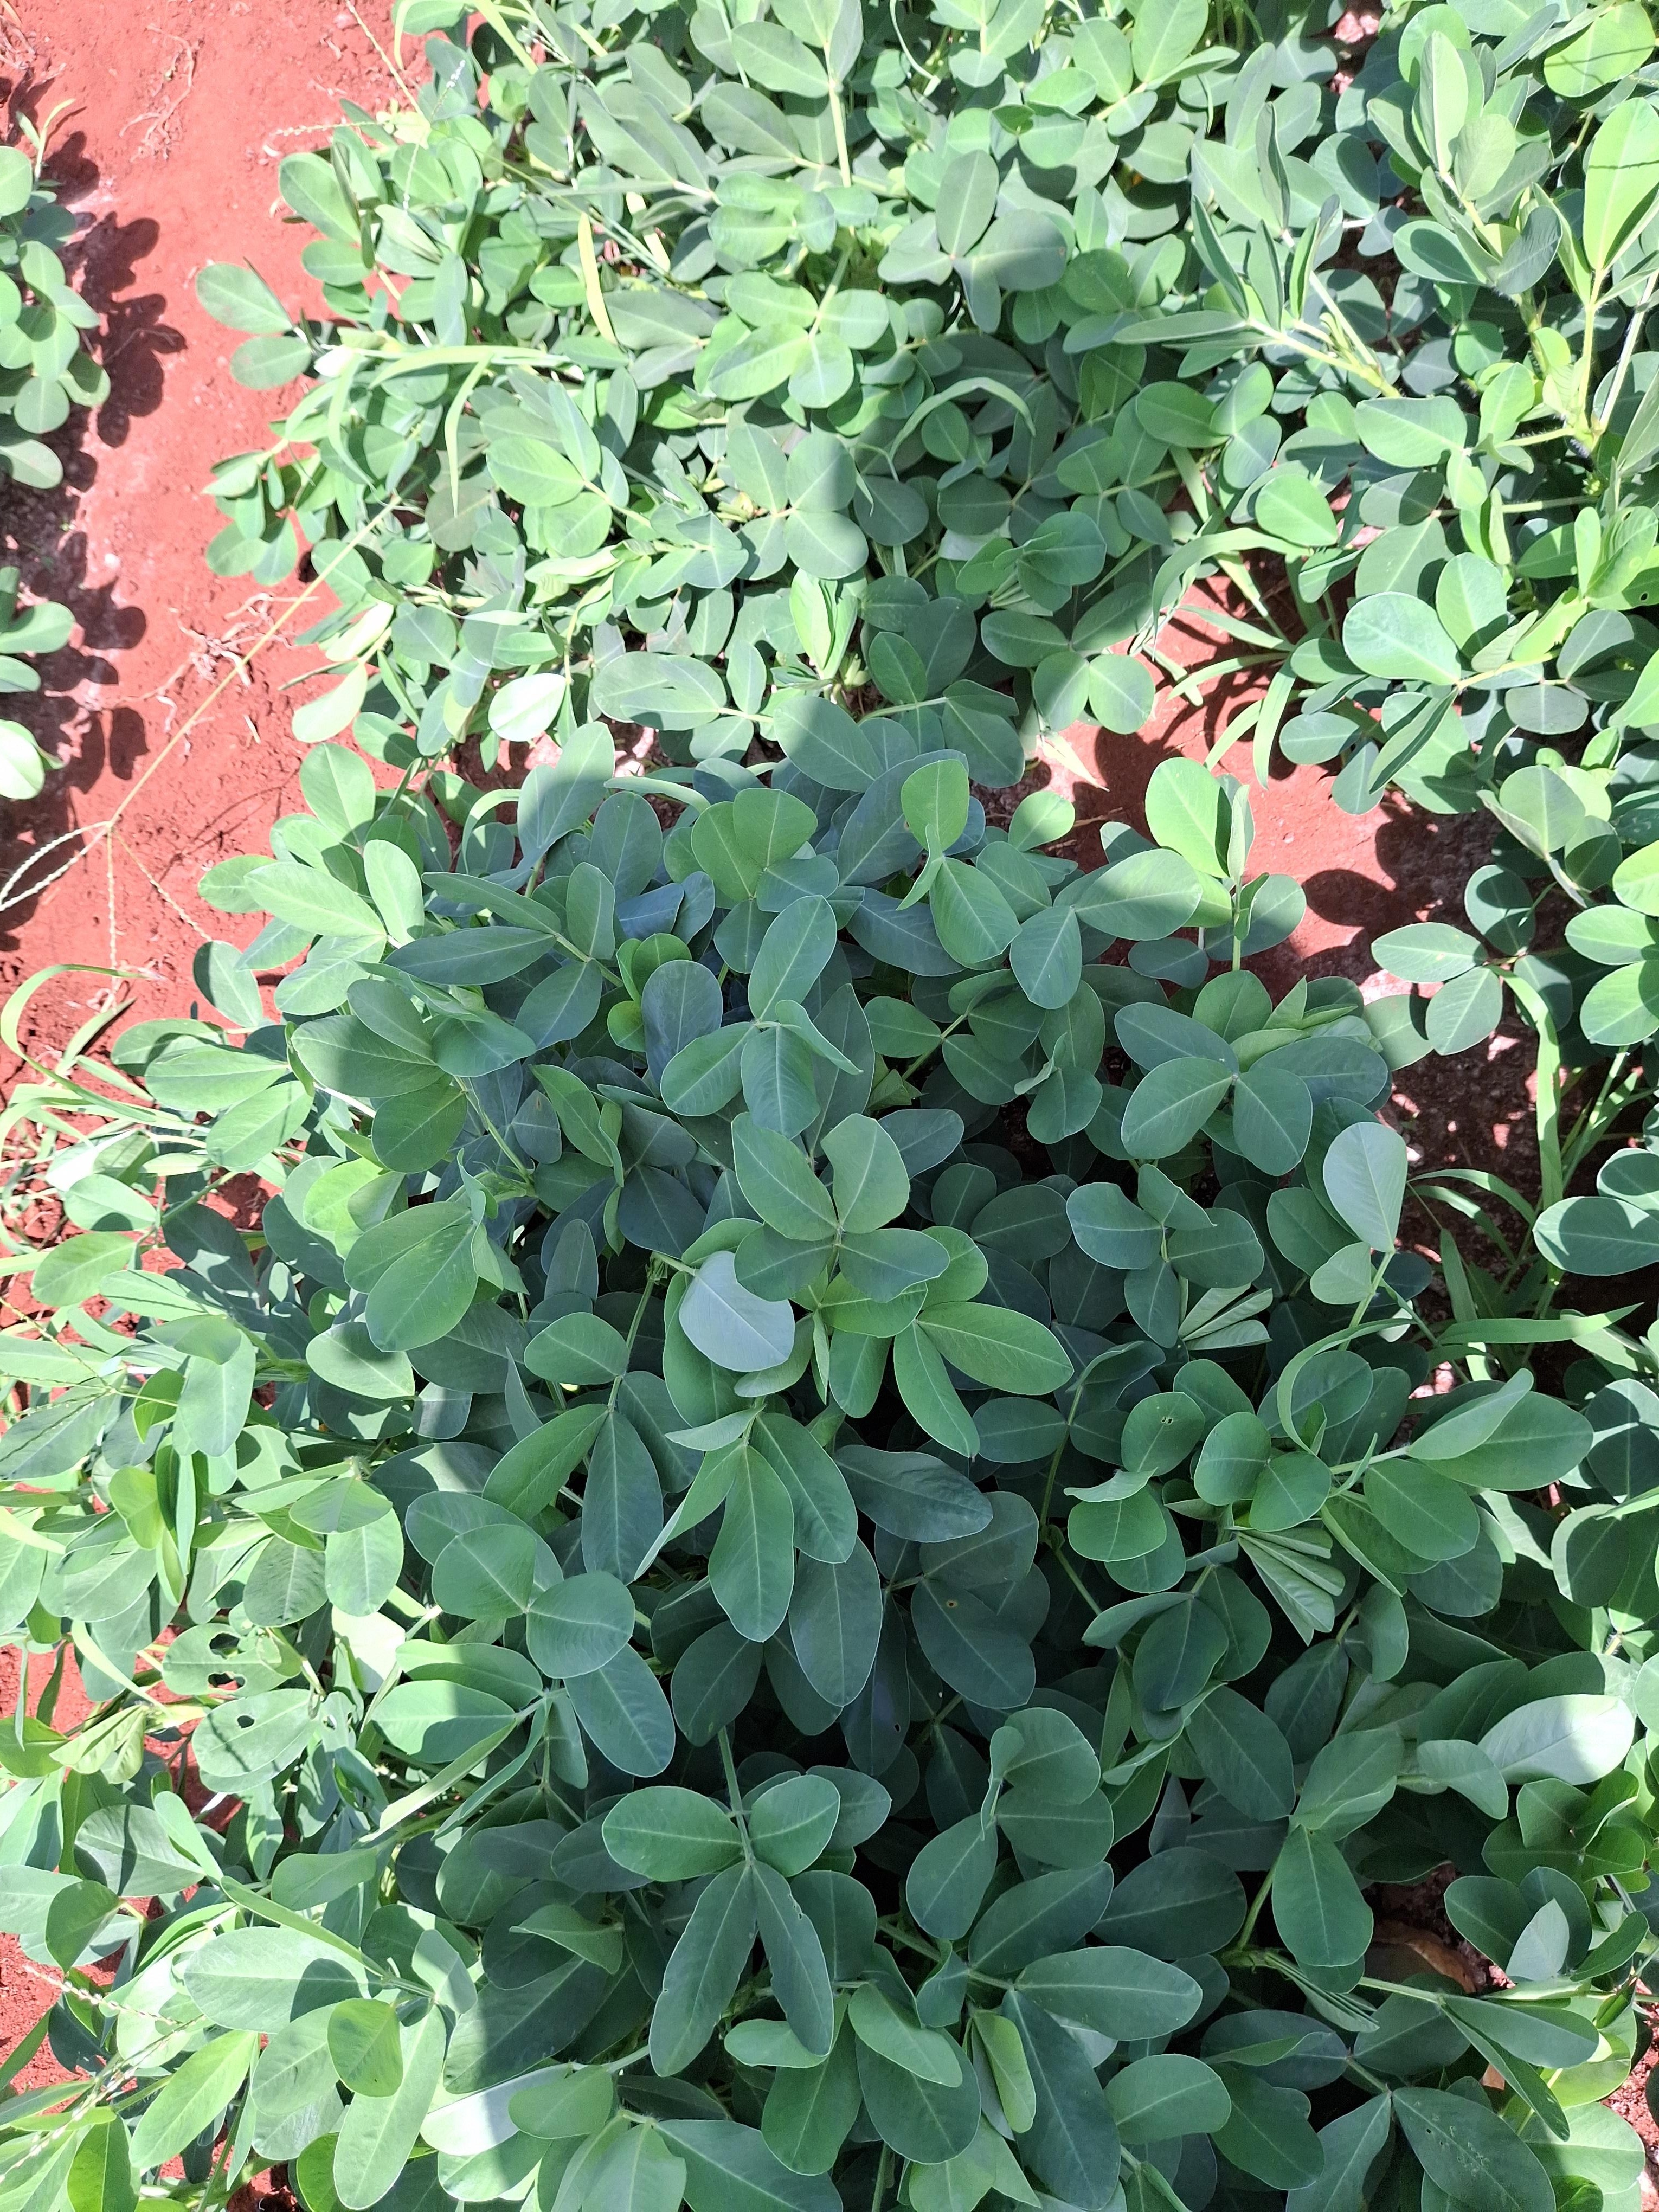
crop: groundnut
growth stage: flowering
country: Kenya
